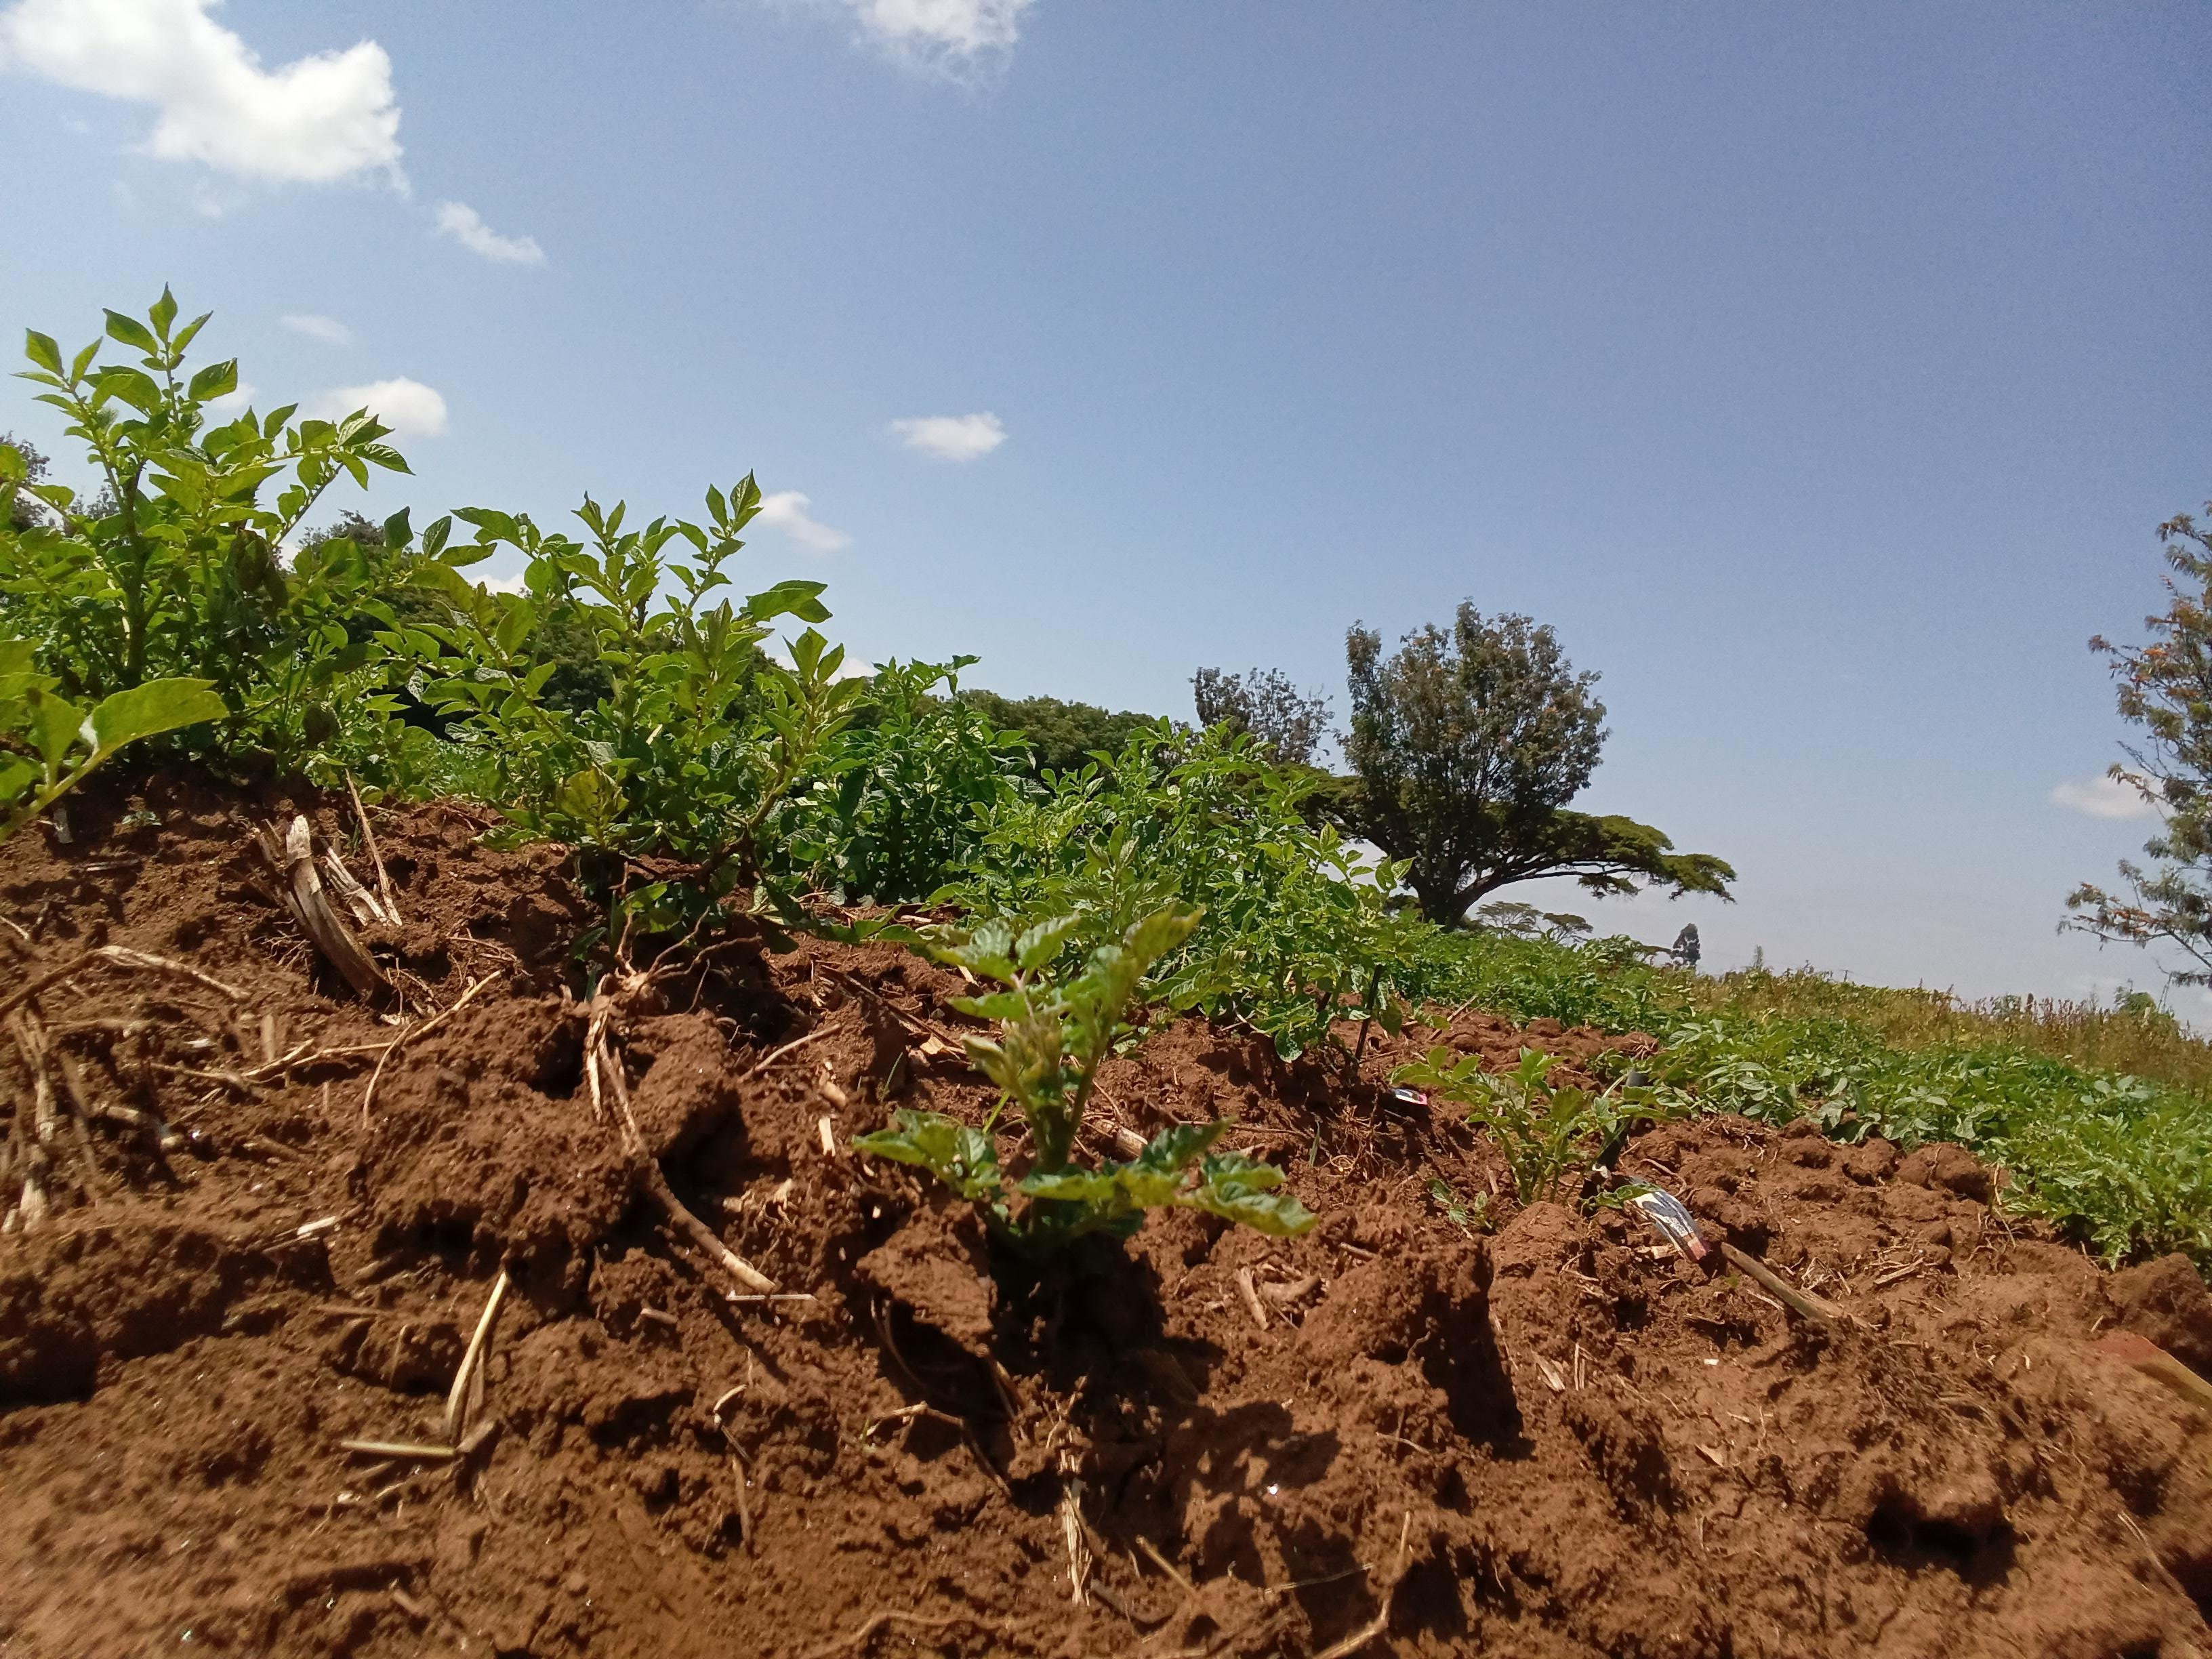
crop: potato
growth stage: vegetative
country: Kenya
